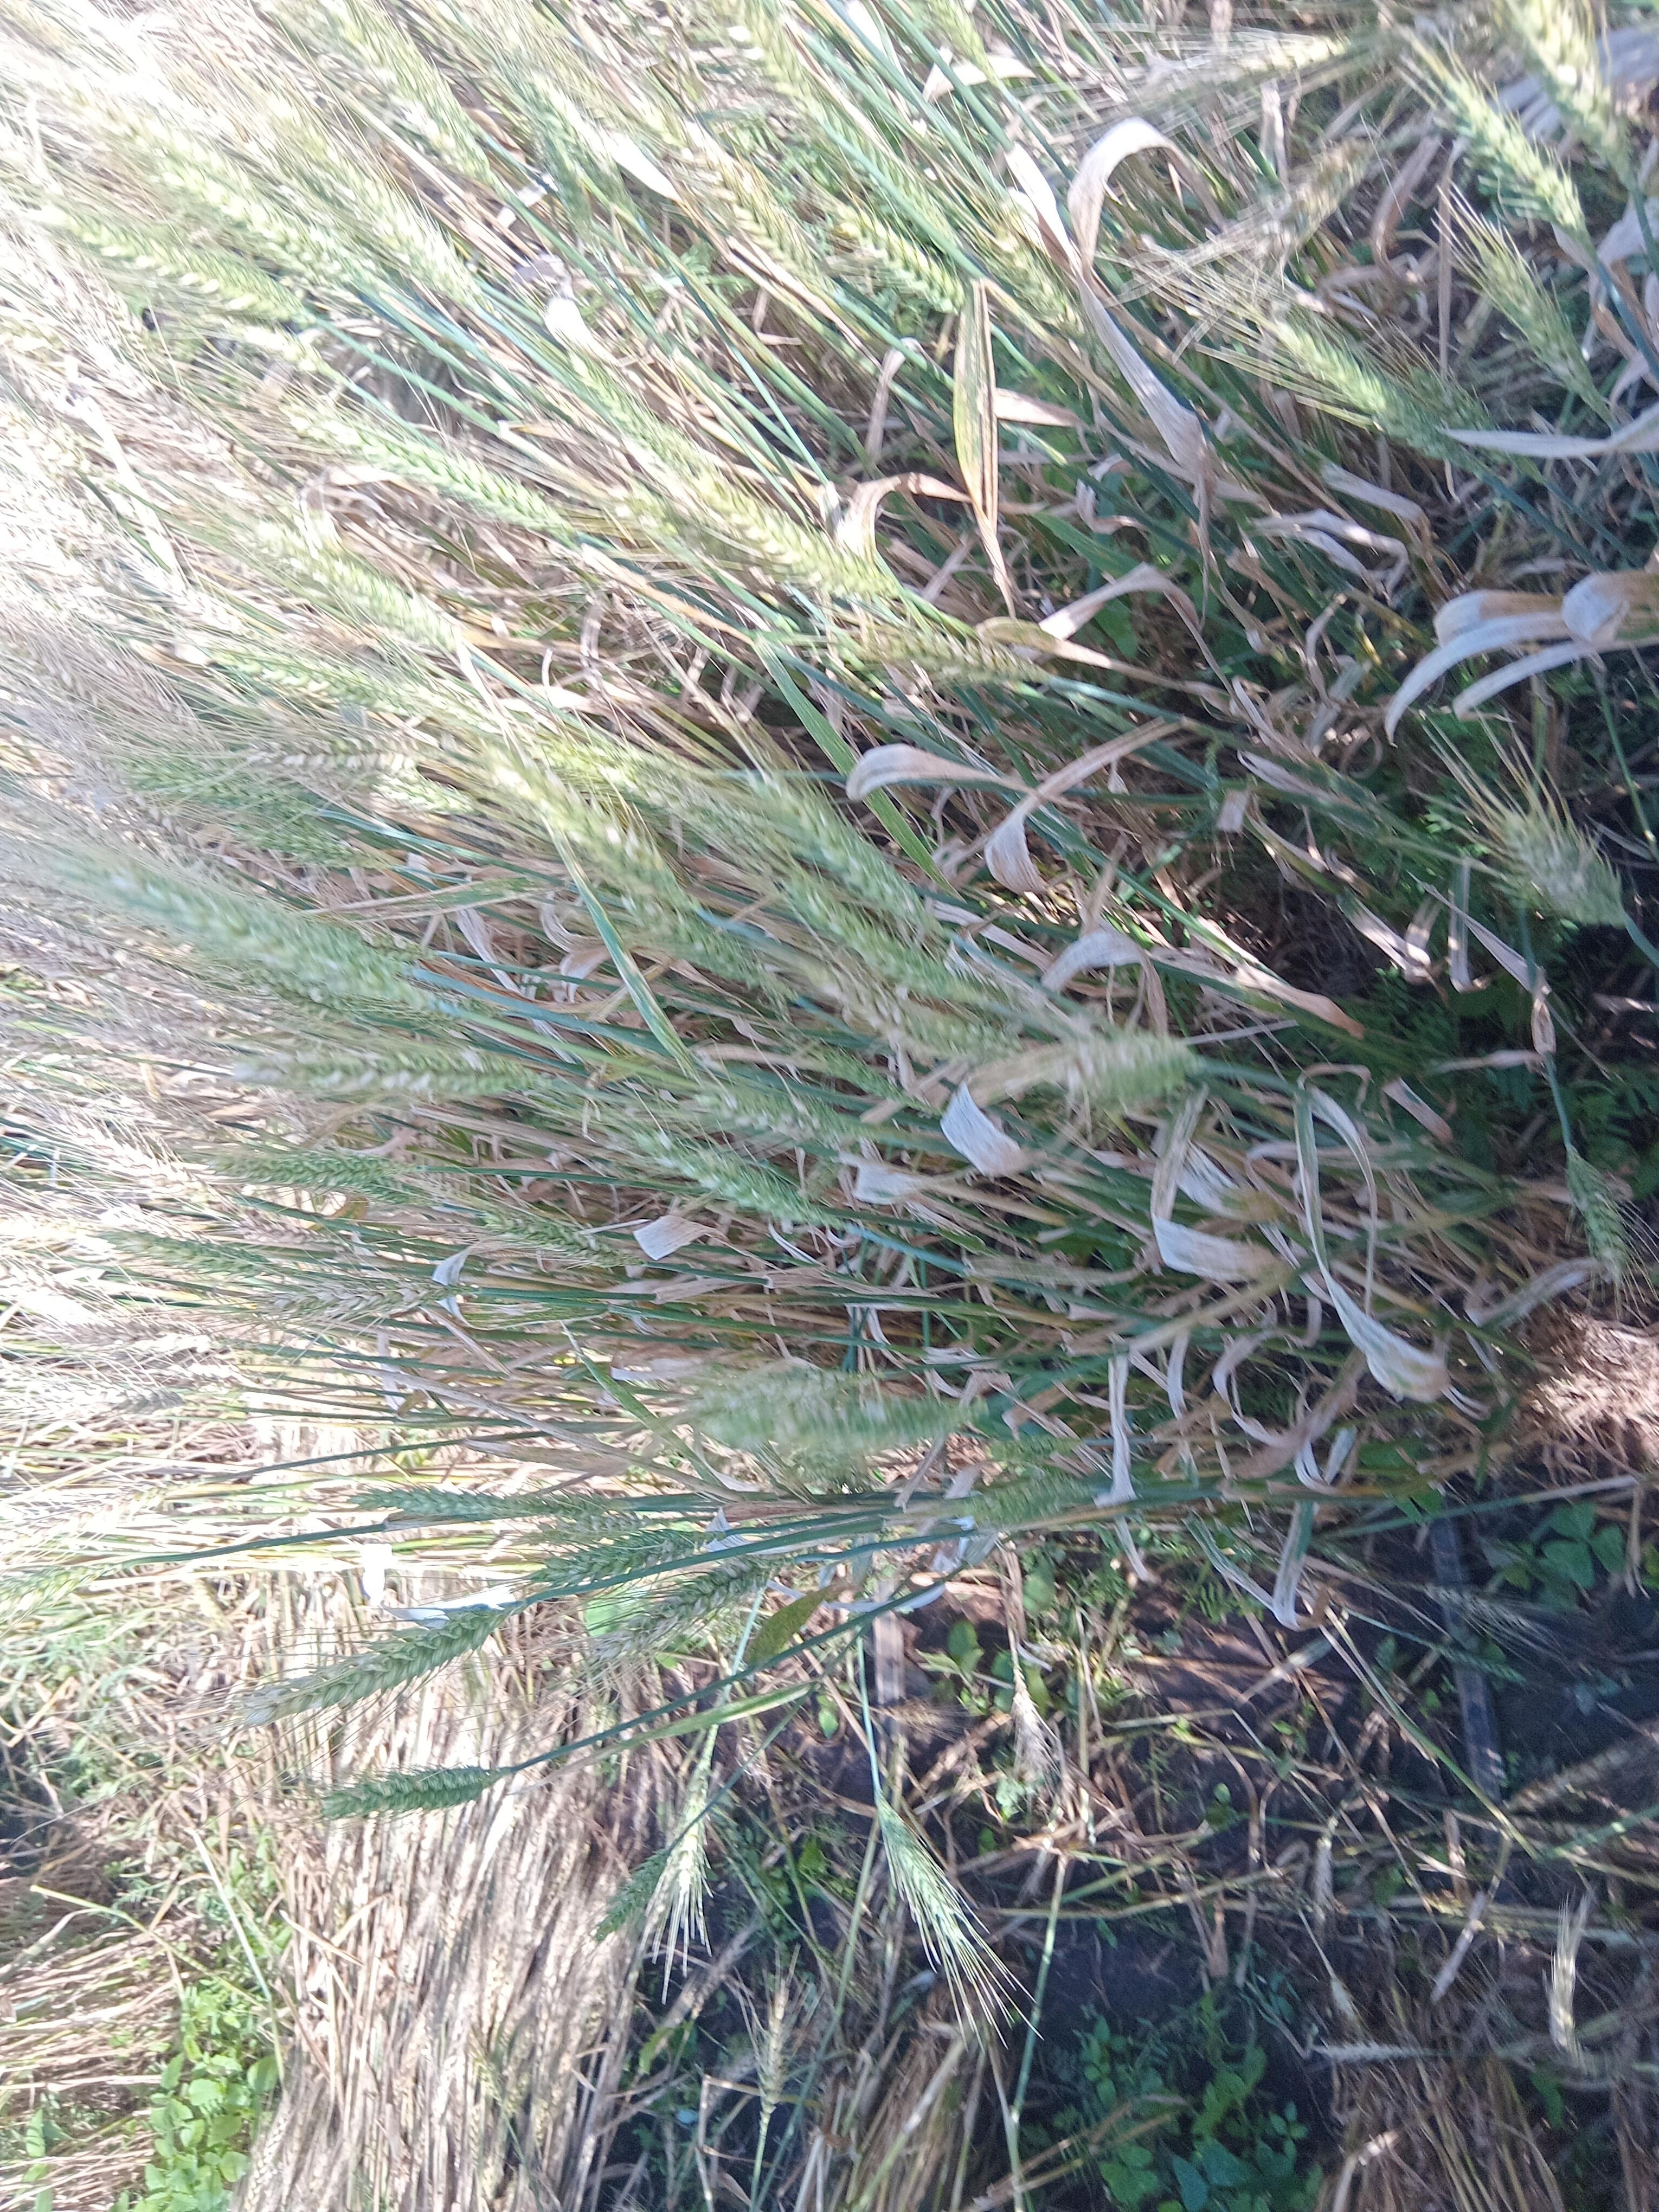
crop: wheat
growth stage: maturity
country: Kenya
